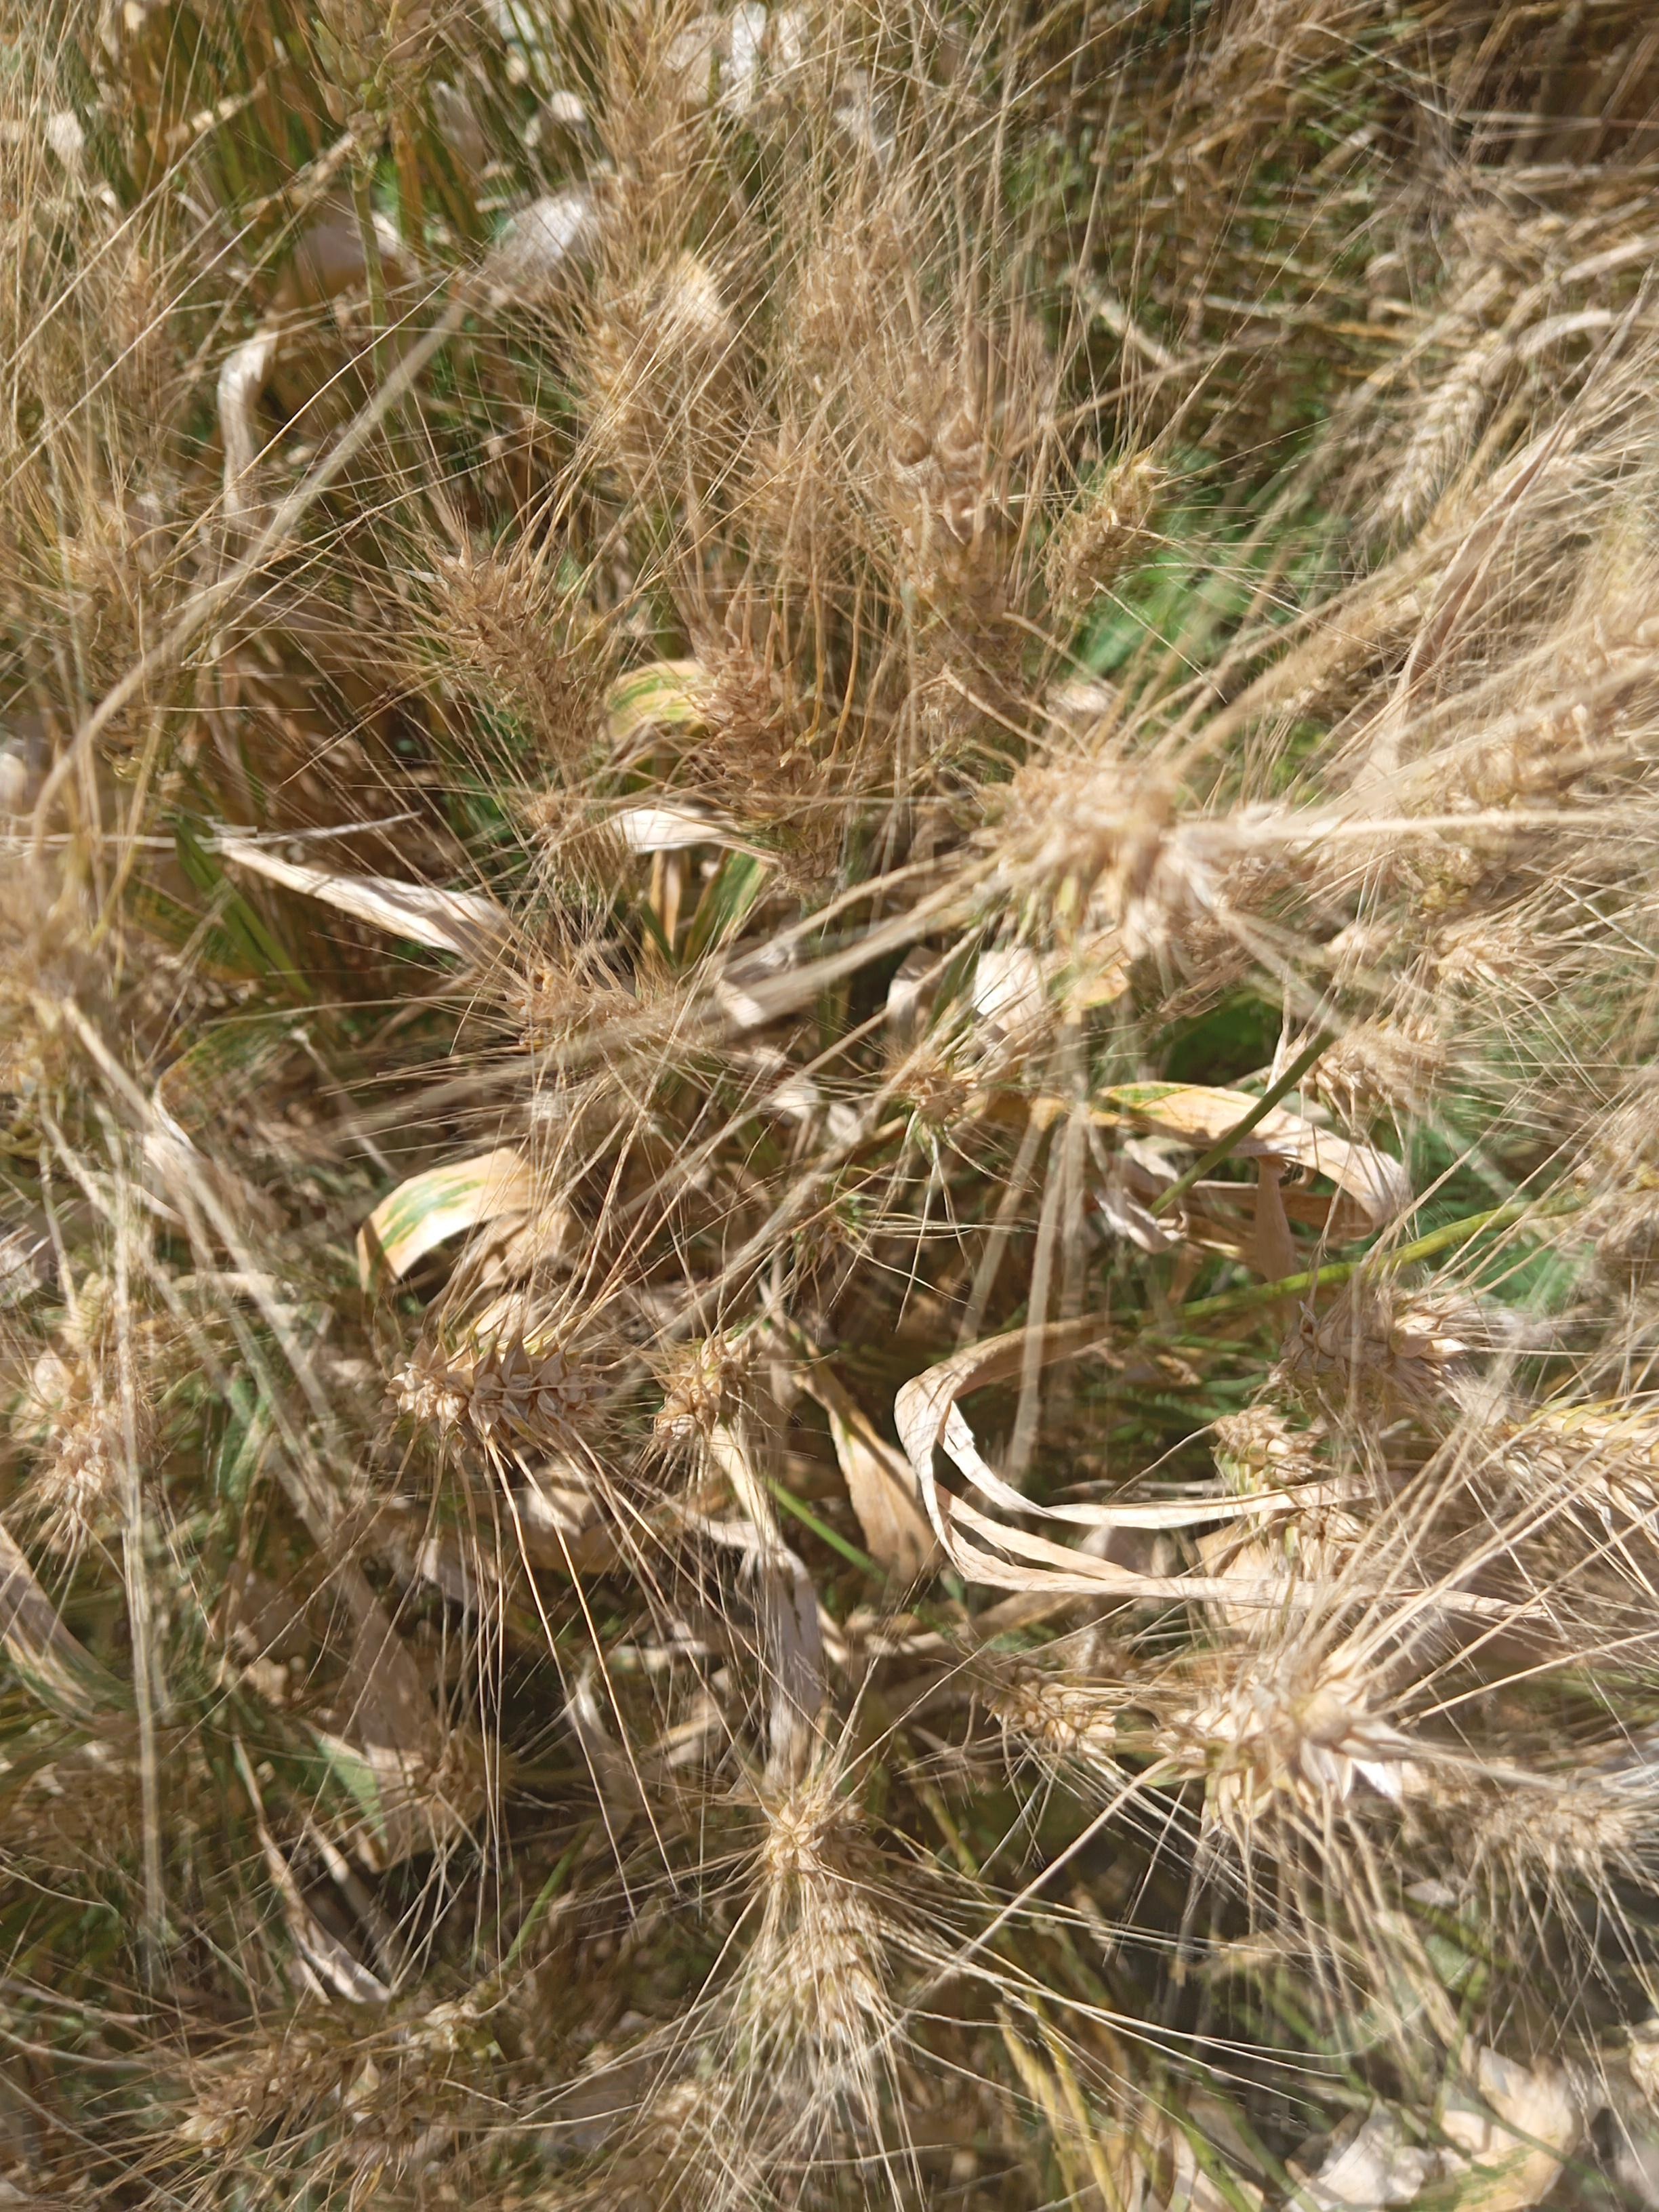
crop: wheat
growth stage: maturity
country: Kenya
